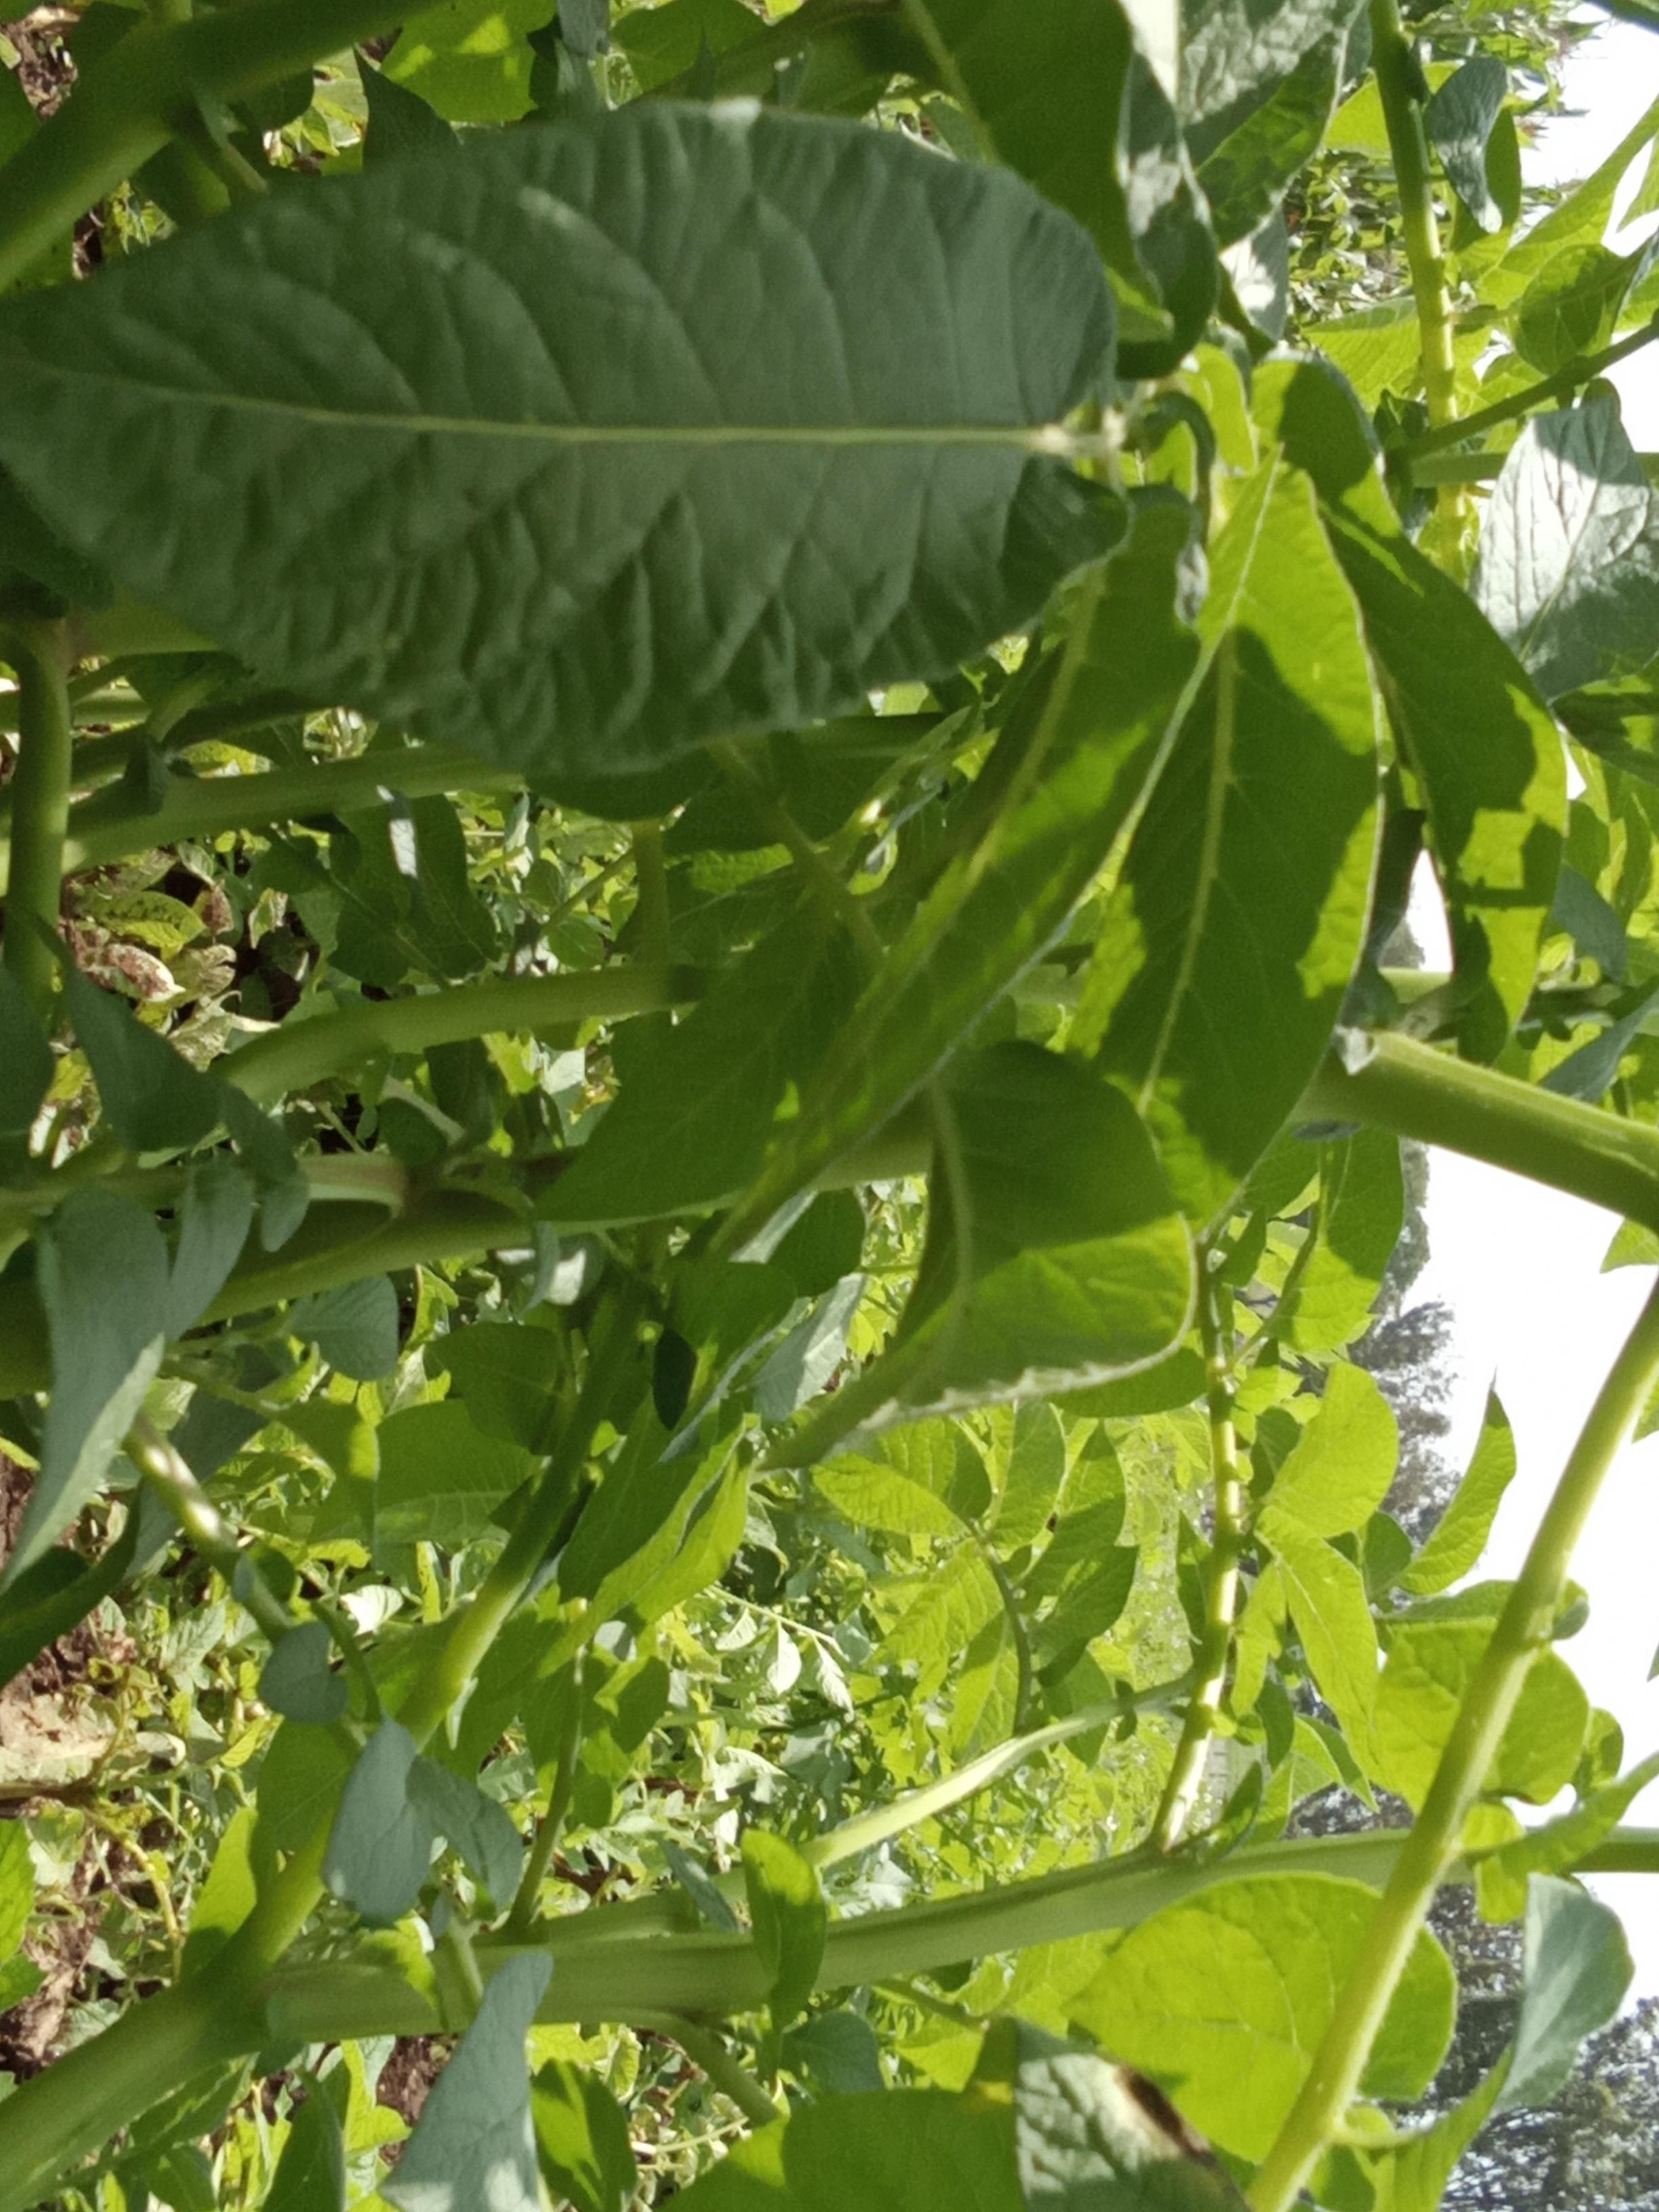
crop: potato
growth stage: vegetative
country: Kenya
